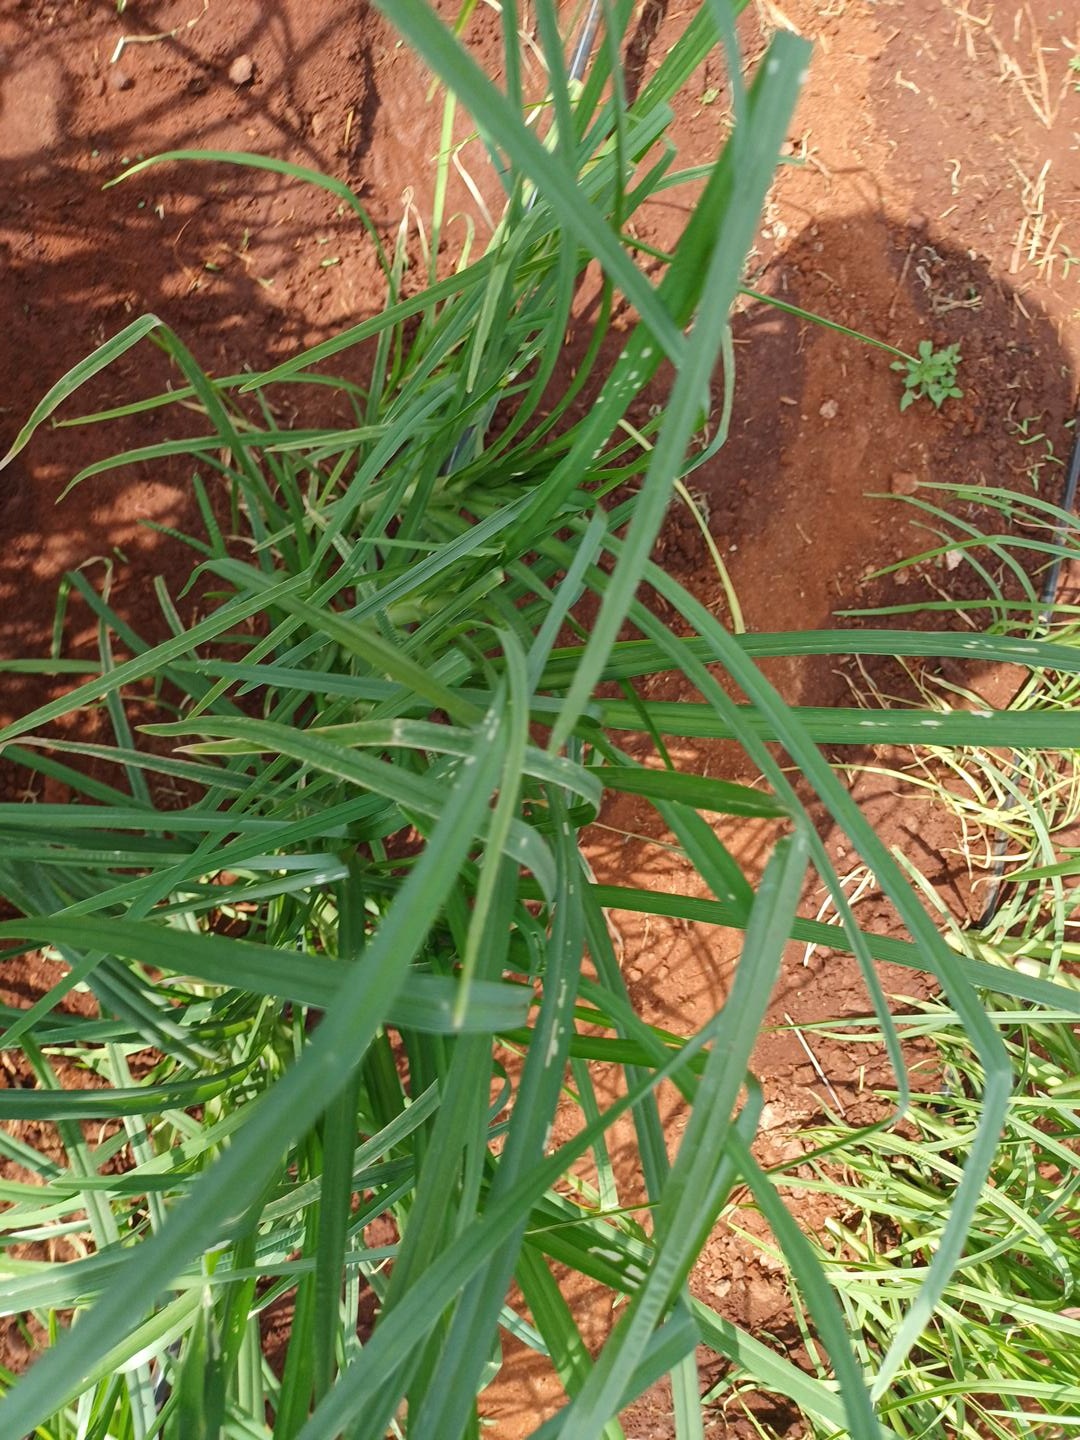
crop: finger millet
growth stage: vegetative
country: Kenya
